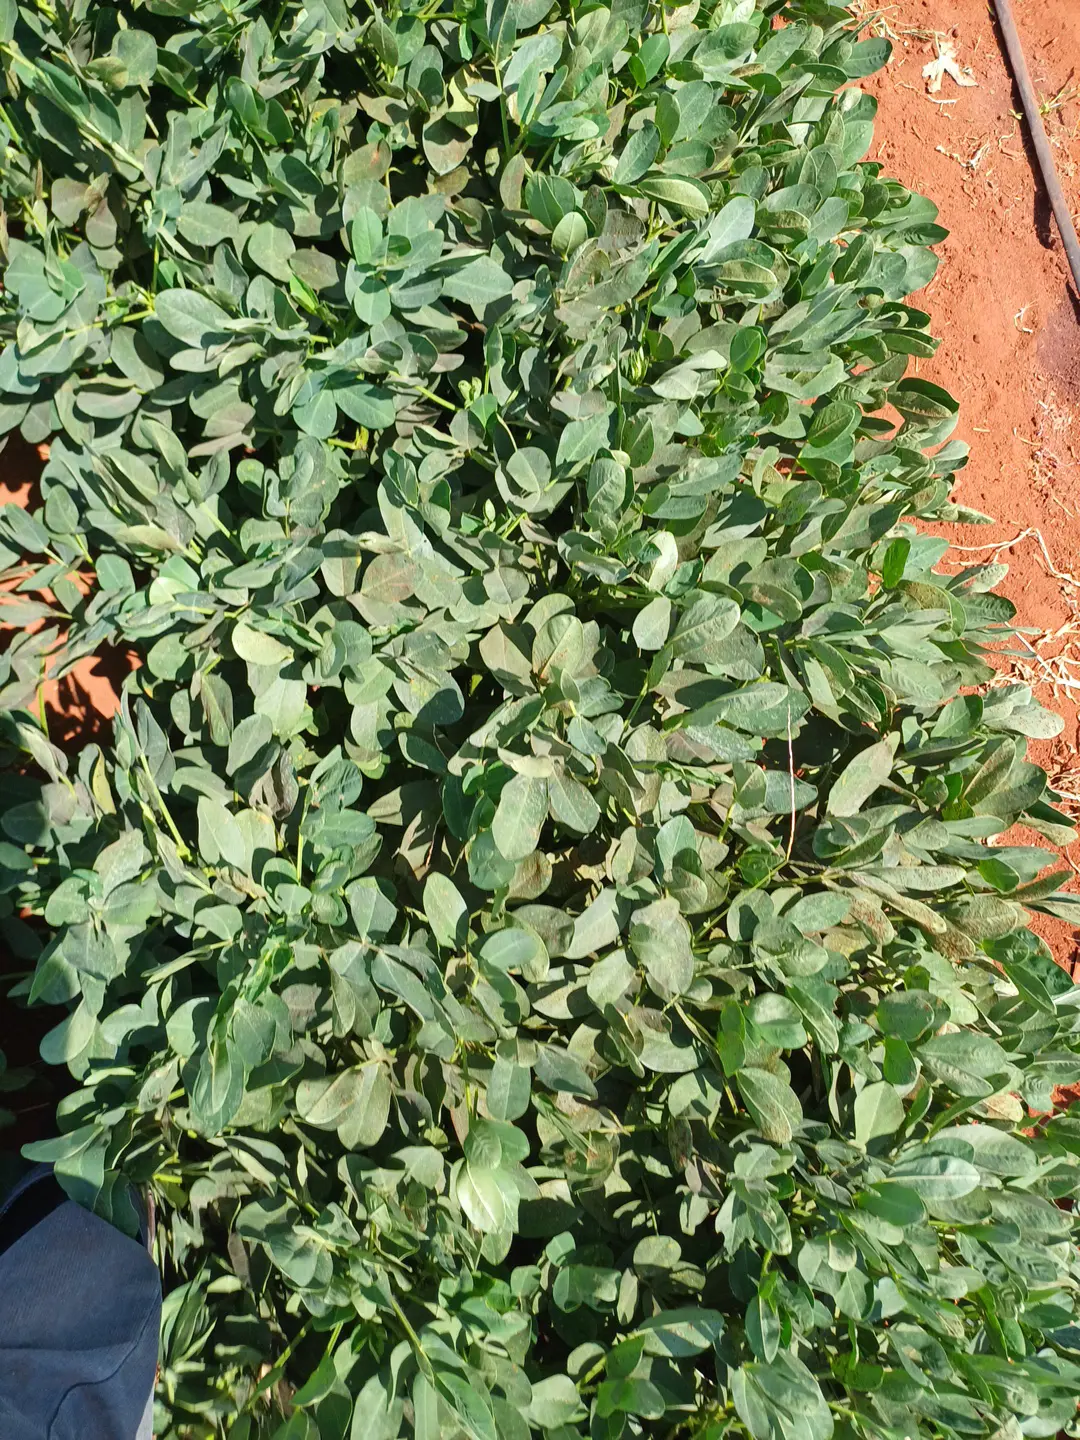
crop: groundnut
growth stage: pegging
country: Kenya
